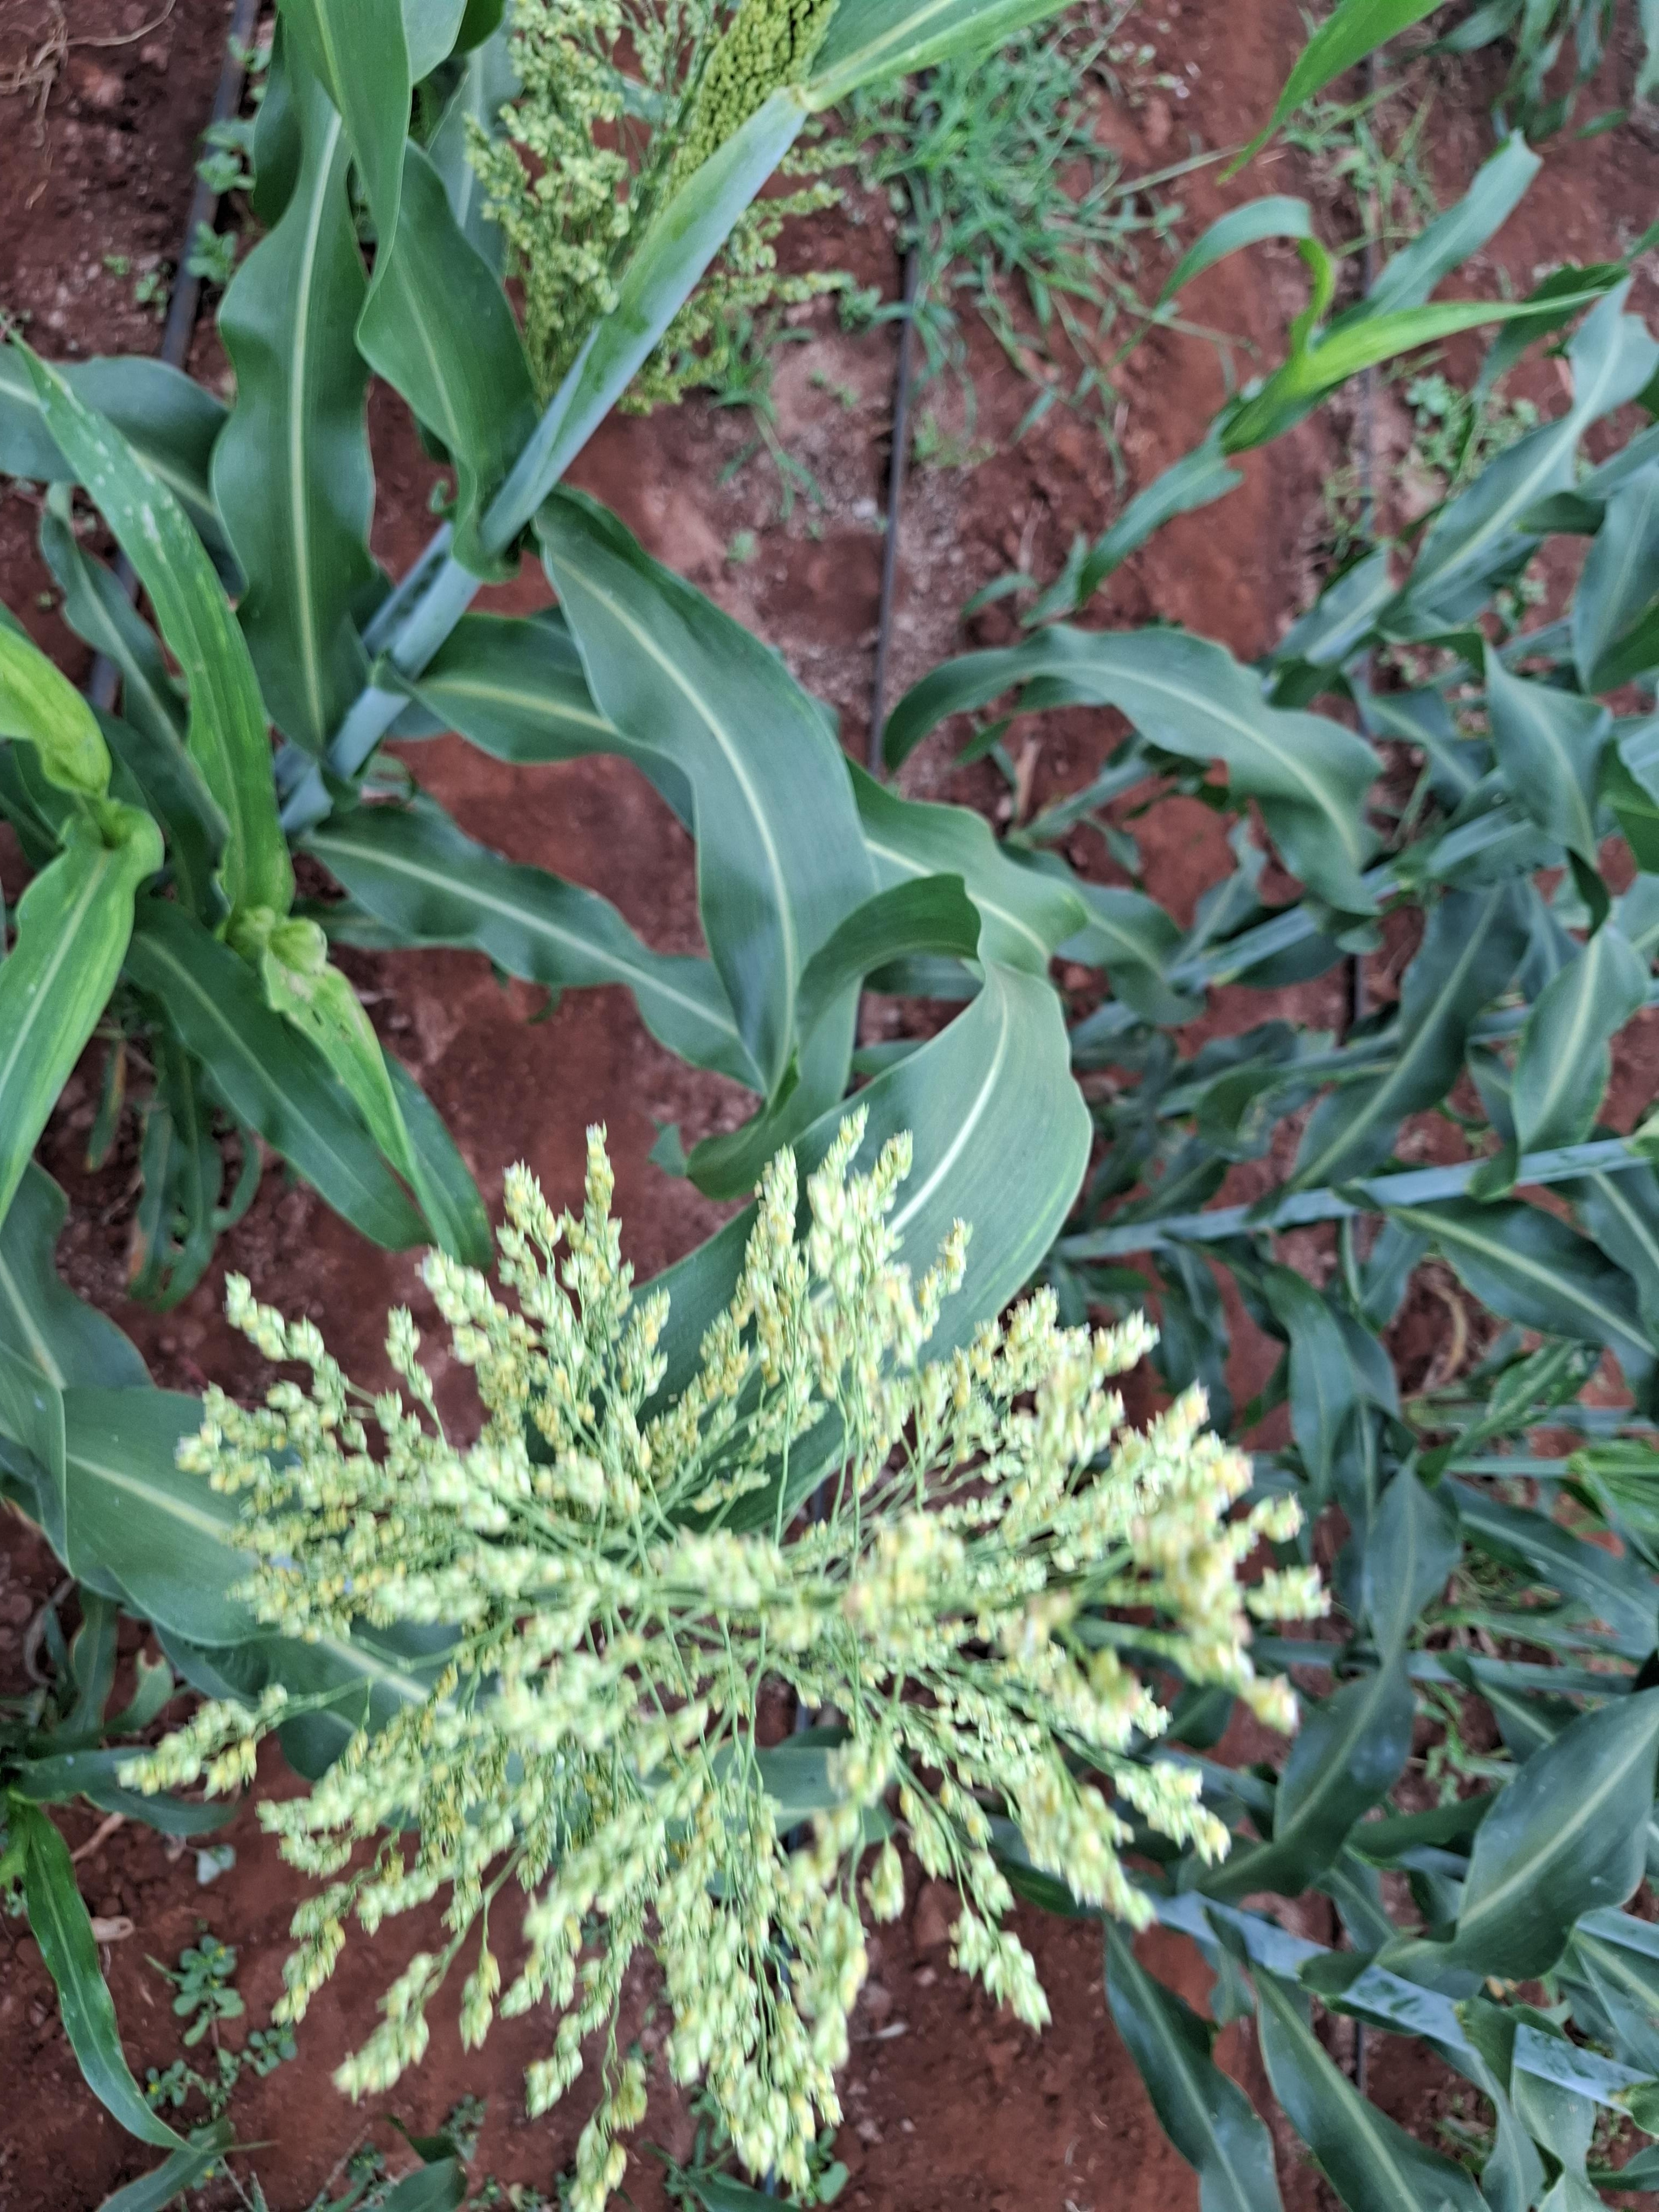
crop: sorghum
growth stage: flowering
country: Kenya
